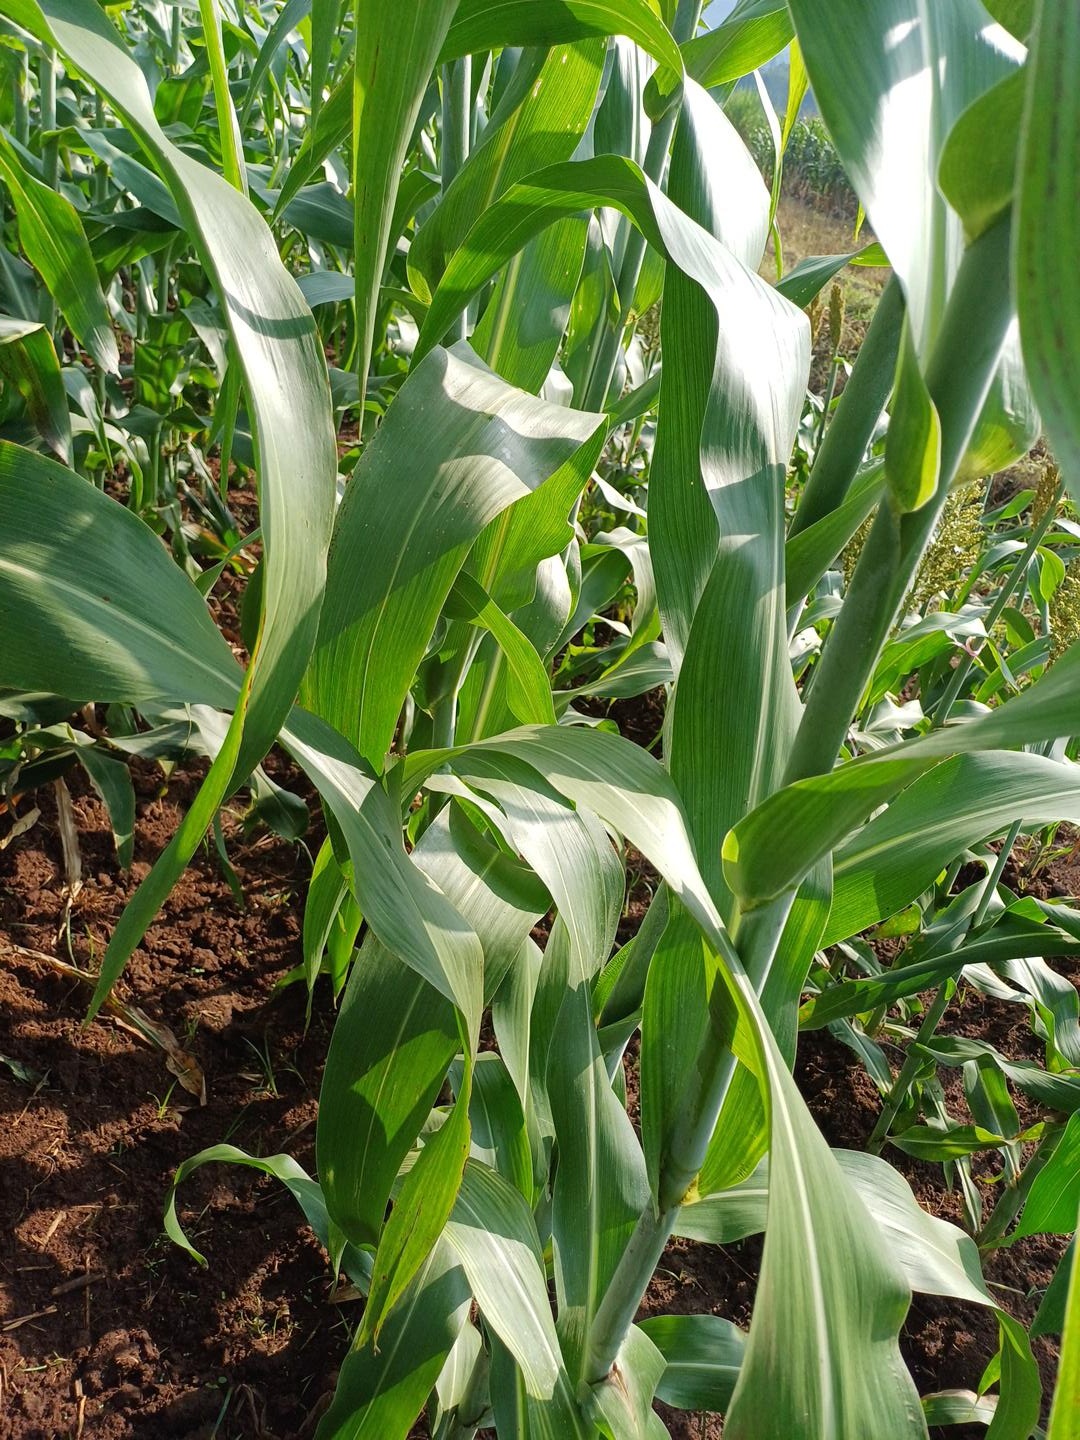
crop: sorghum
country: Kenya
